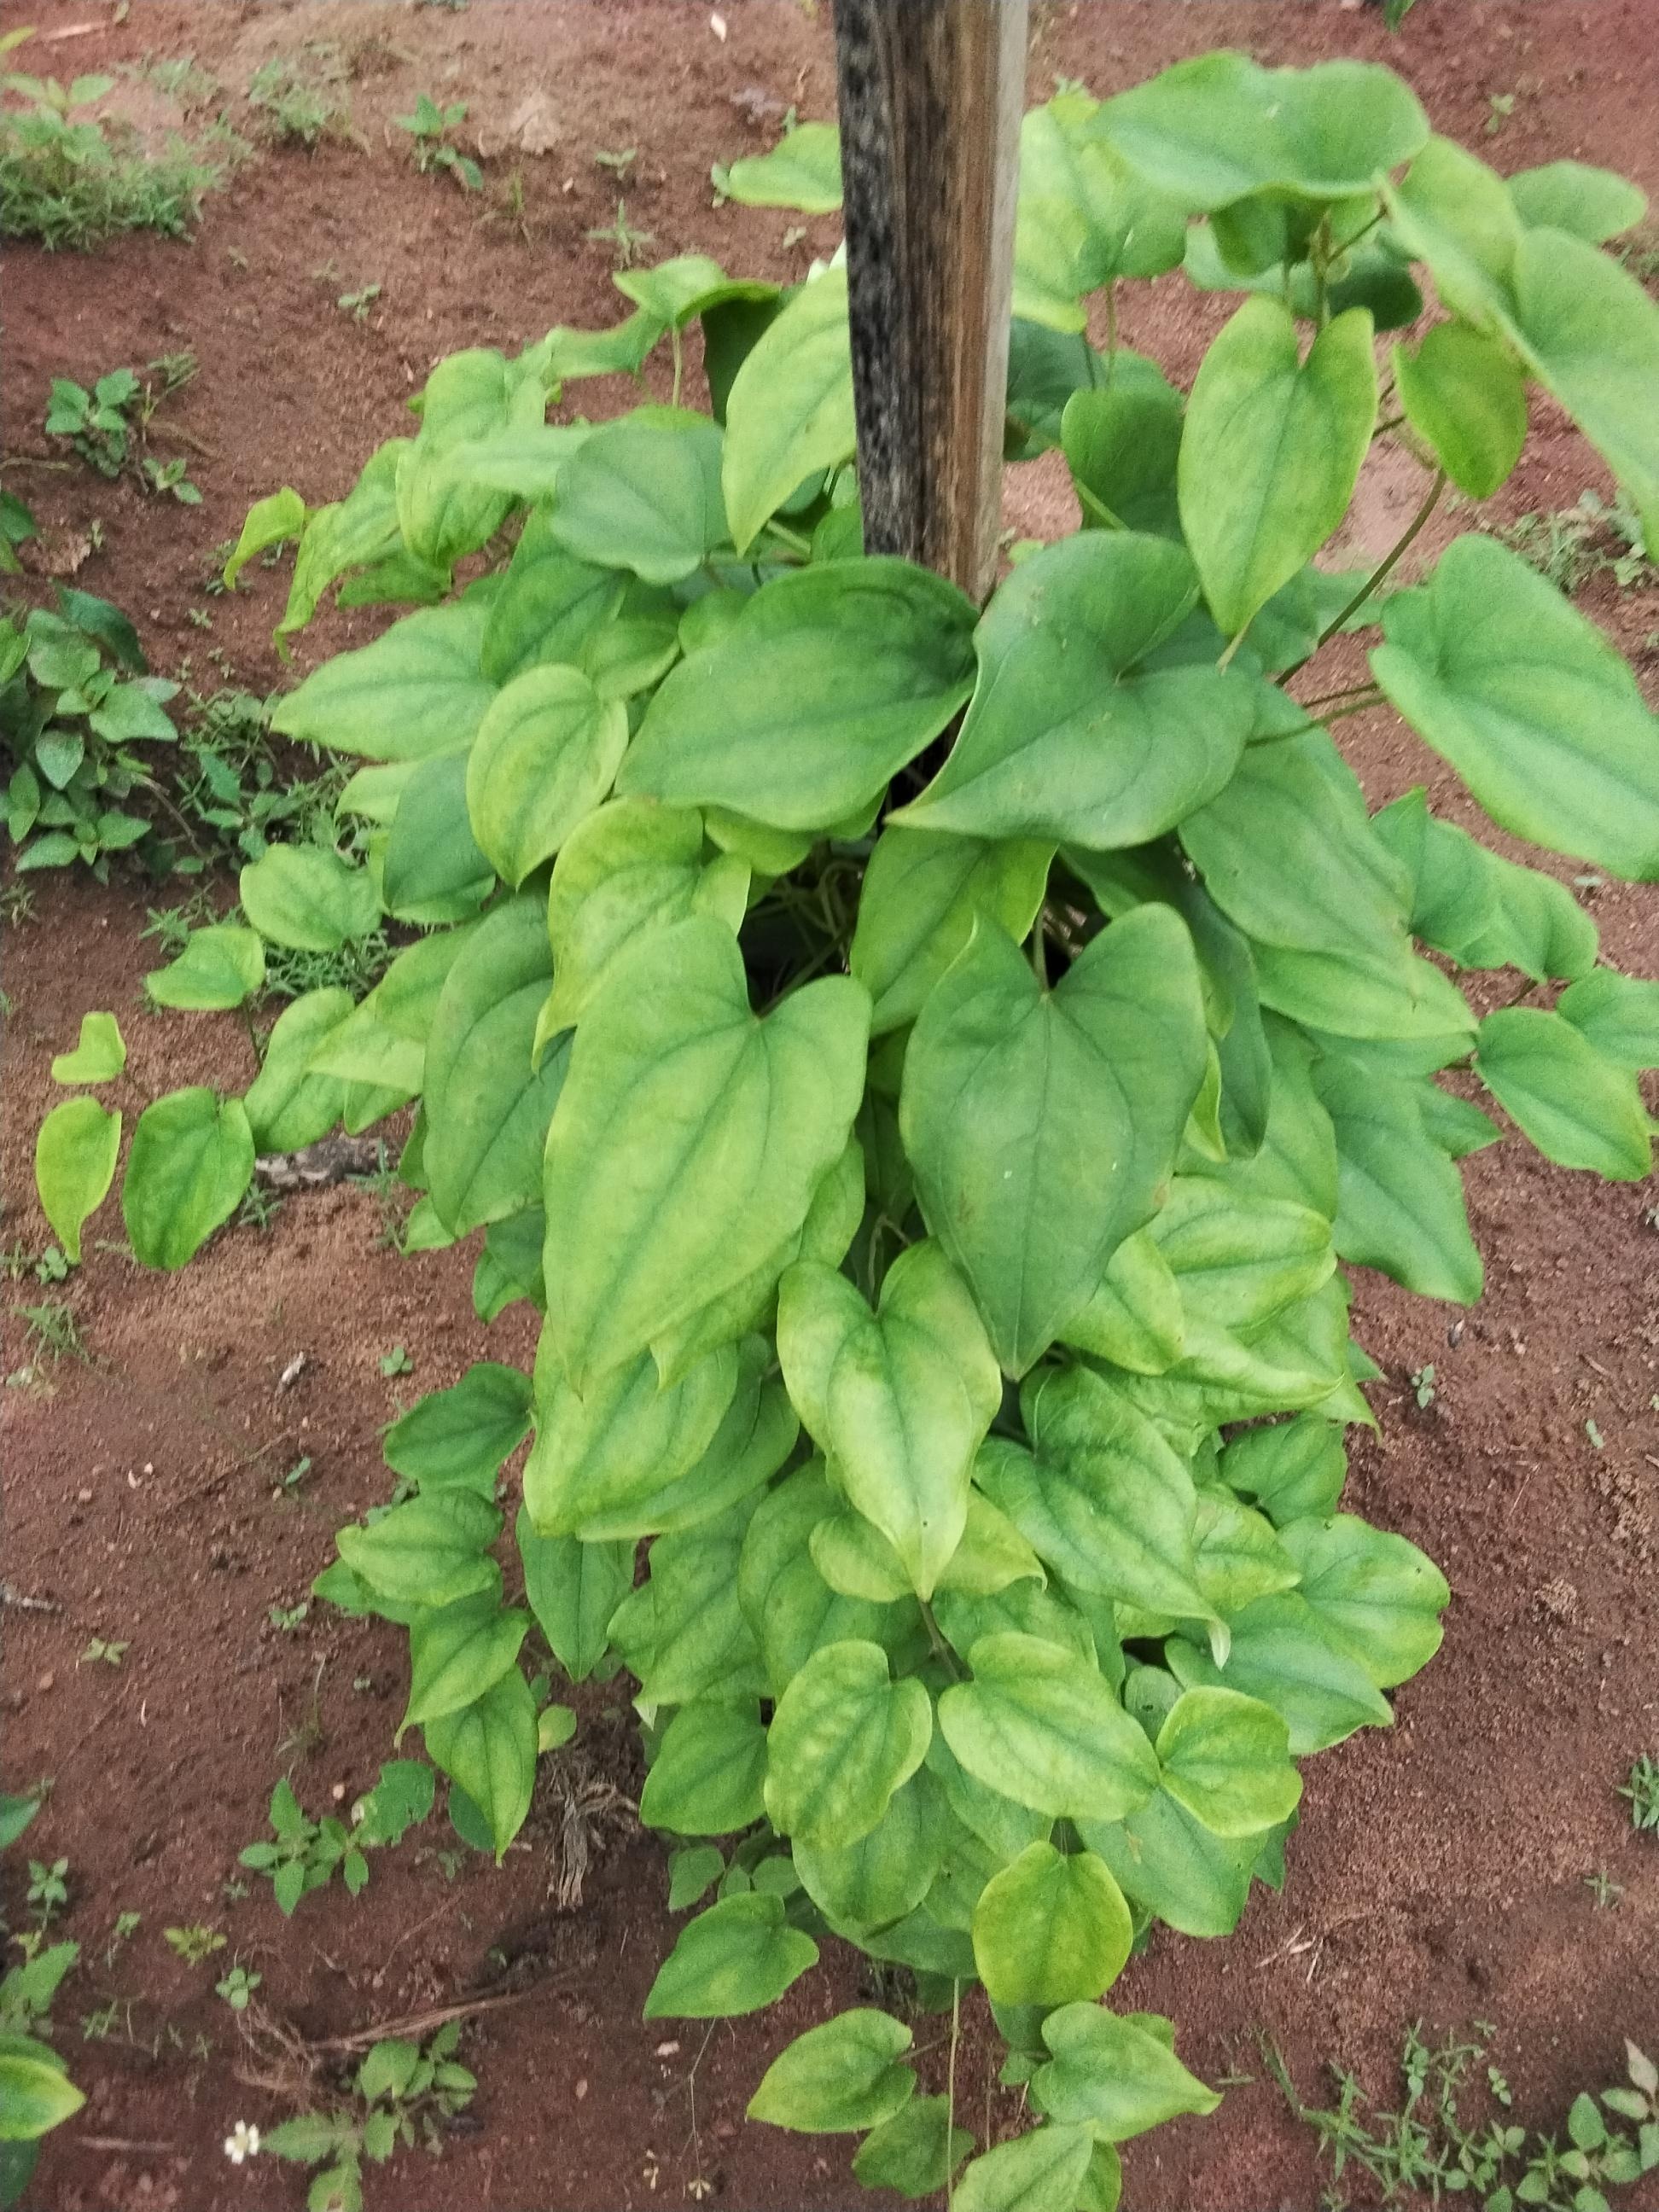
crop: yam
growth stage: vegetative
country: Nigeria
